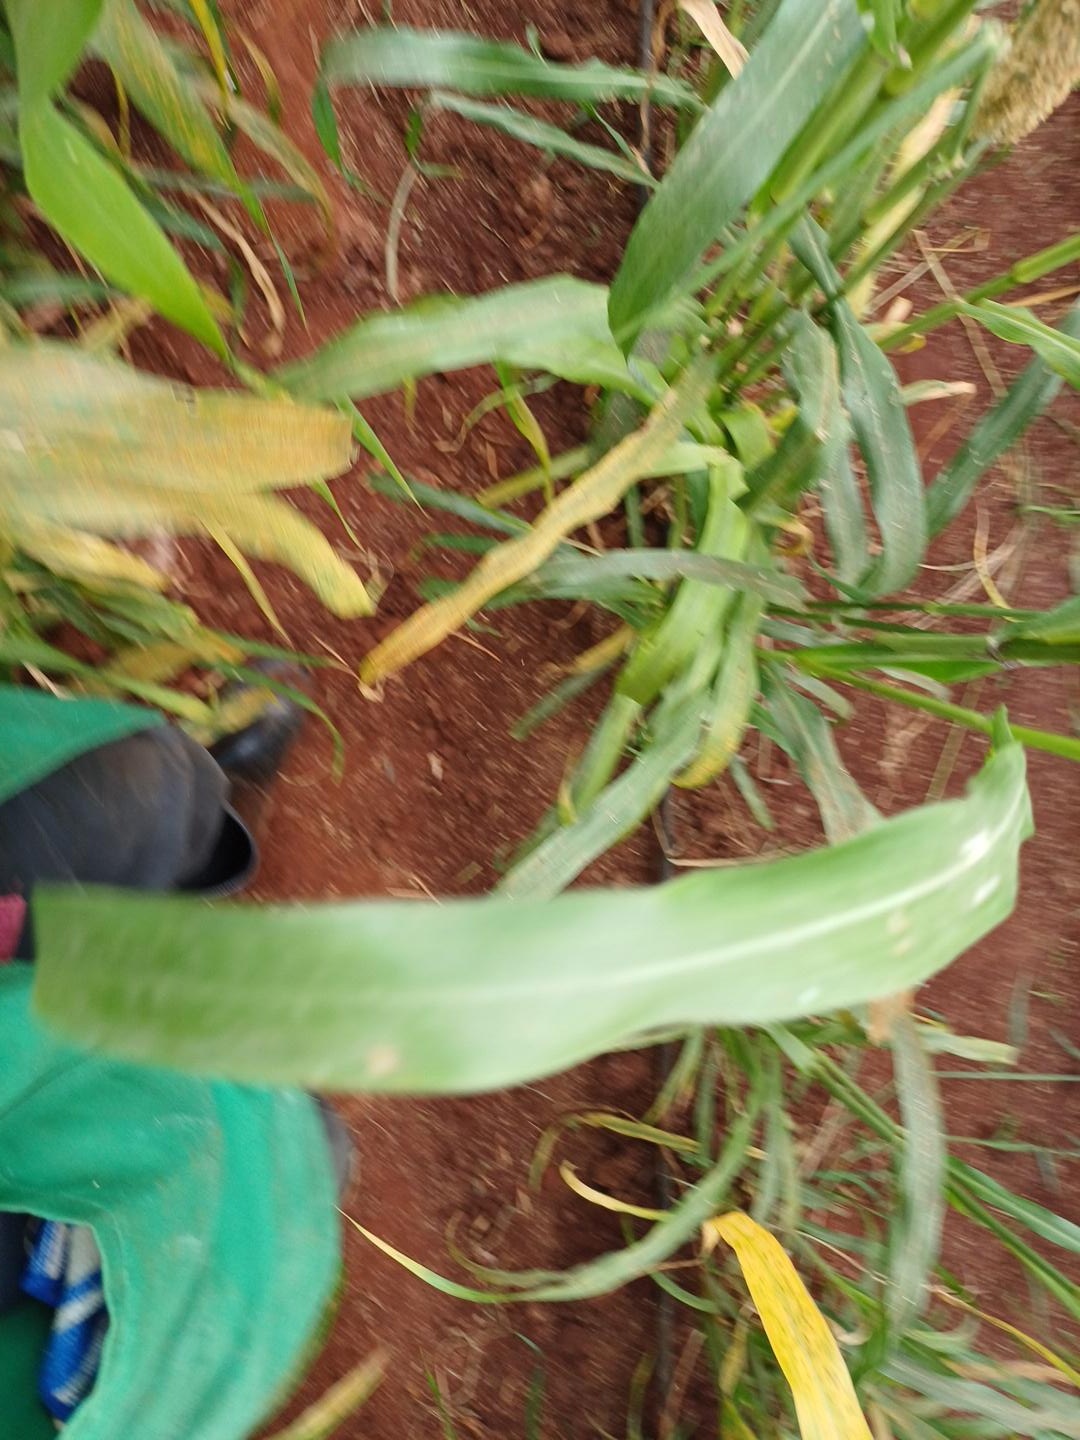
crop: pearl millet
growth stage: heading tuber
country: Kenya
